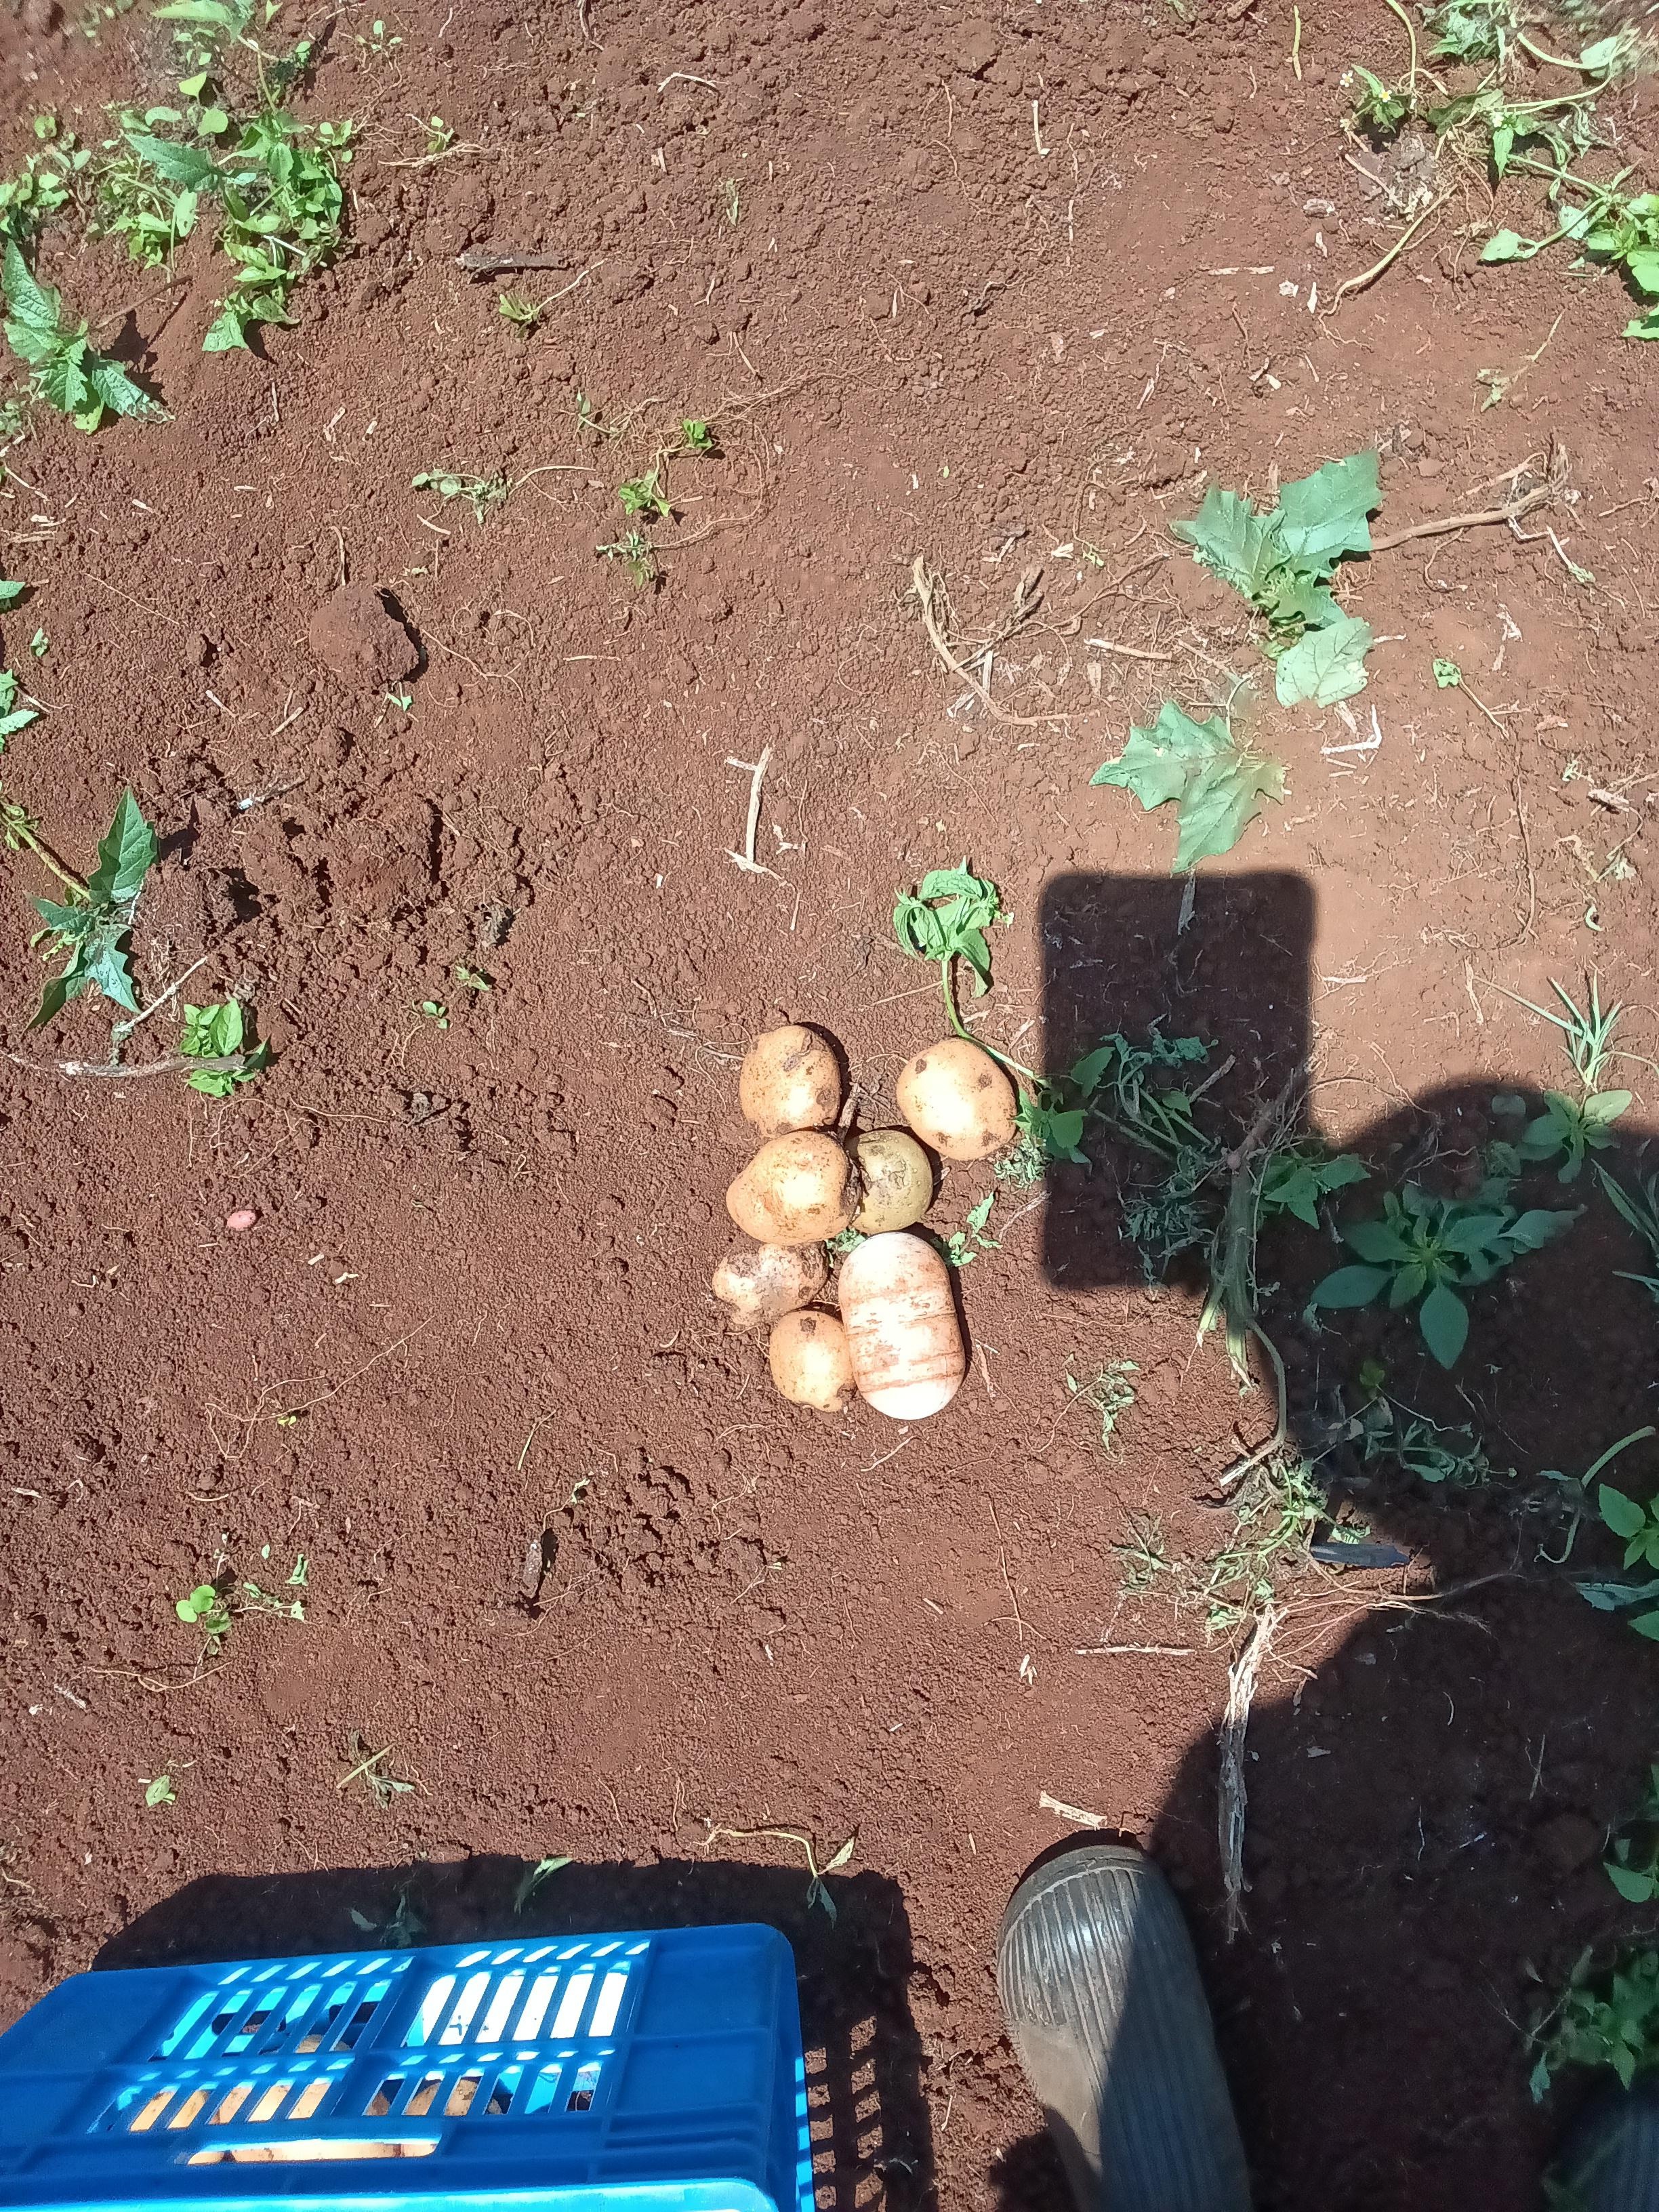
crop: potato
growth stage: harvest
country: Kenya
